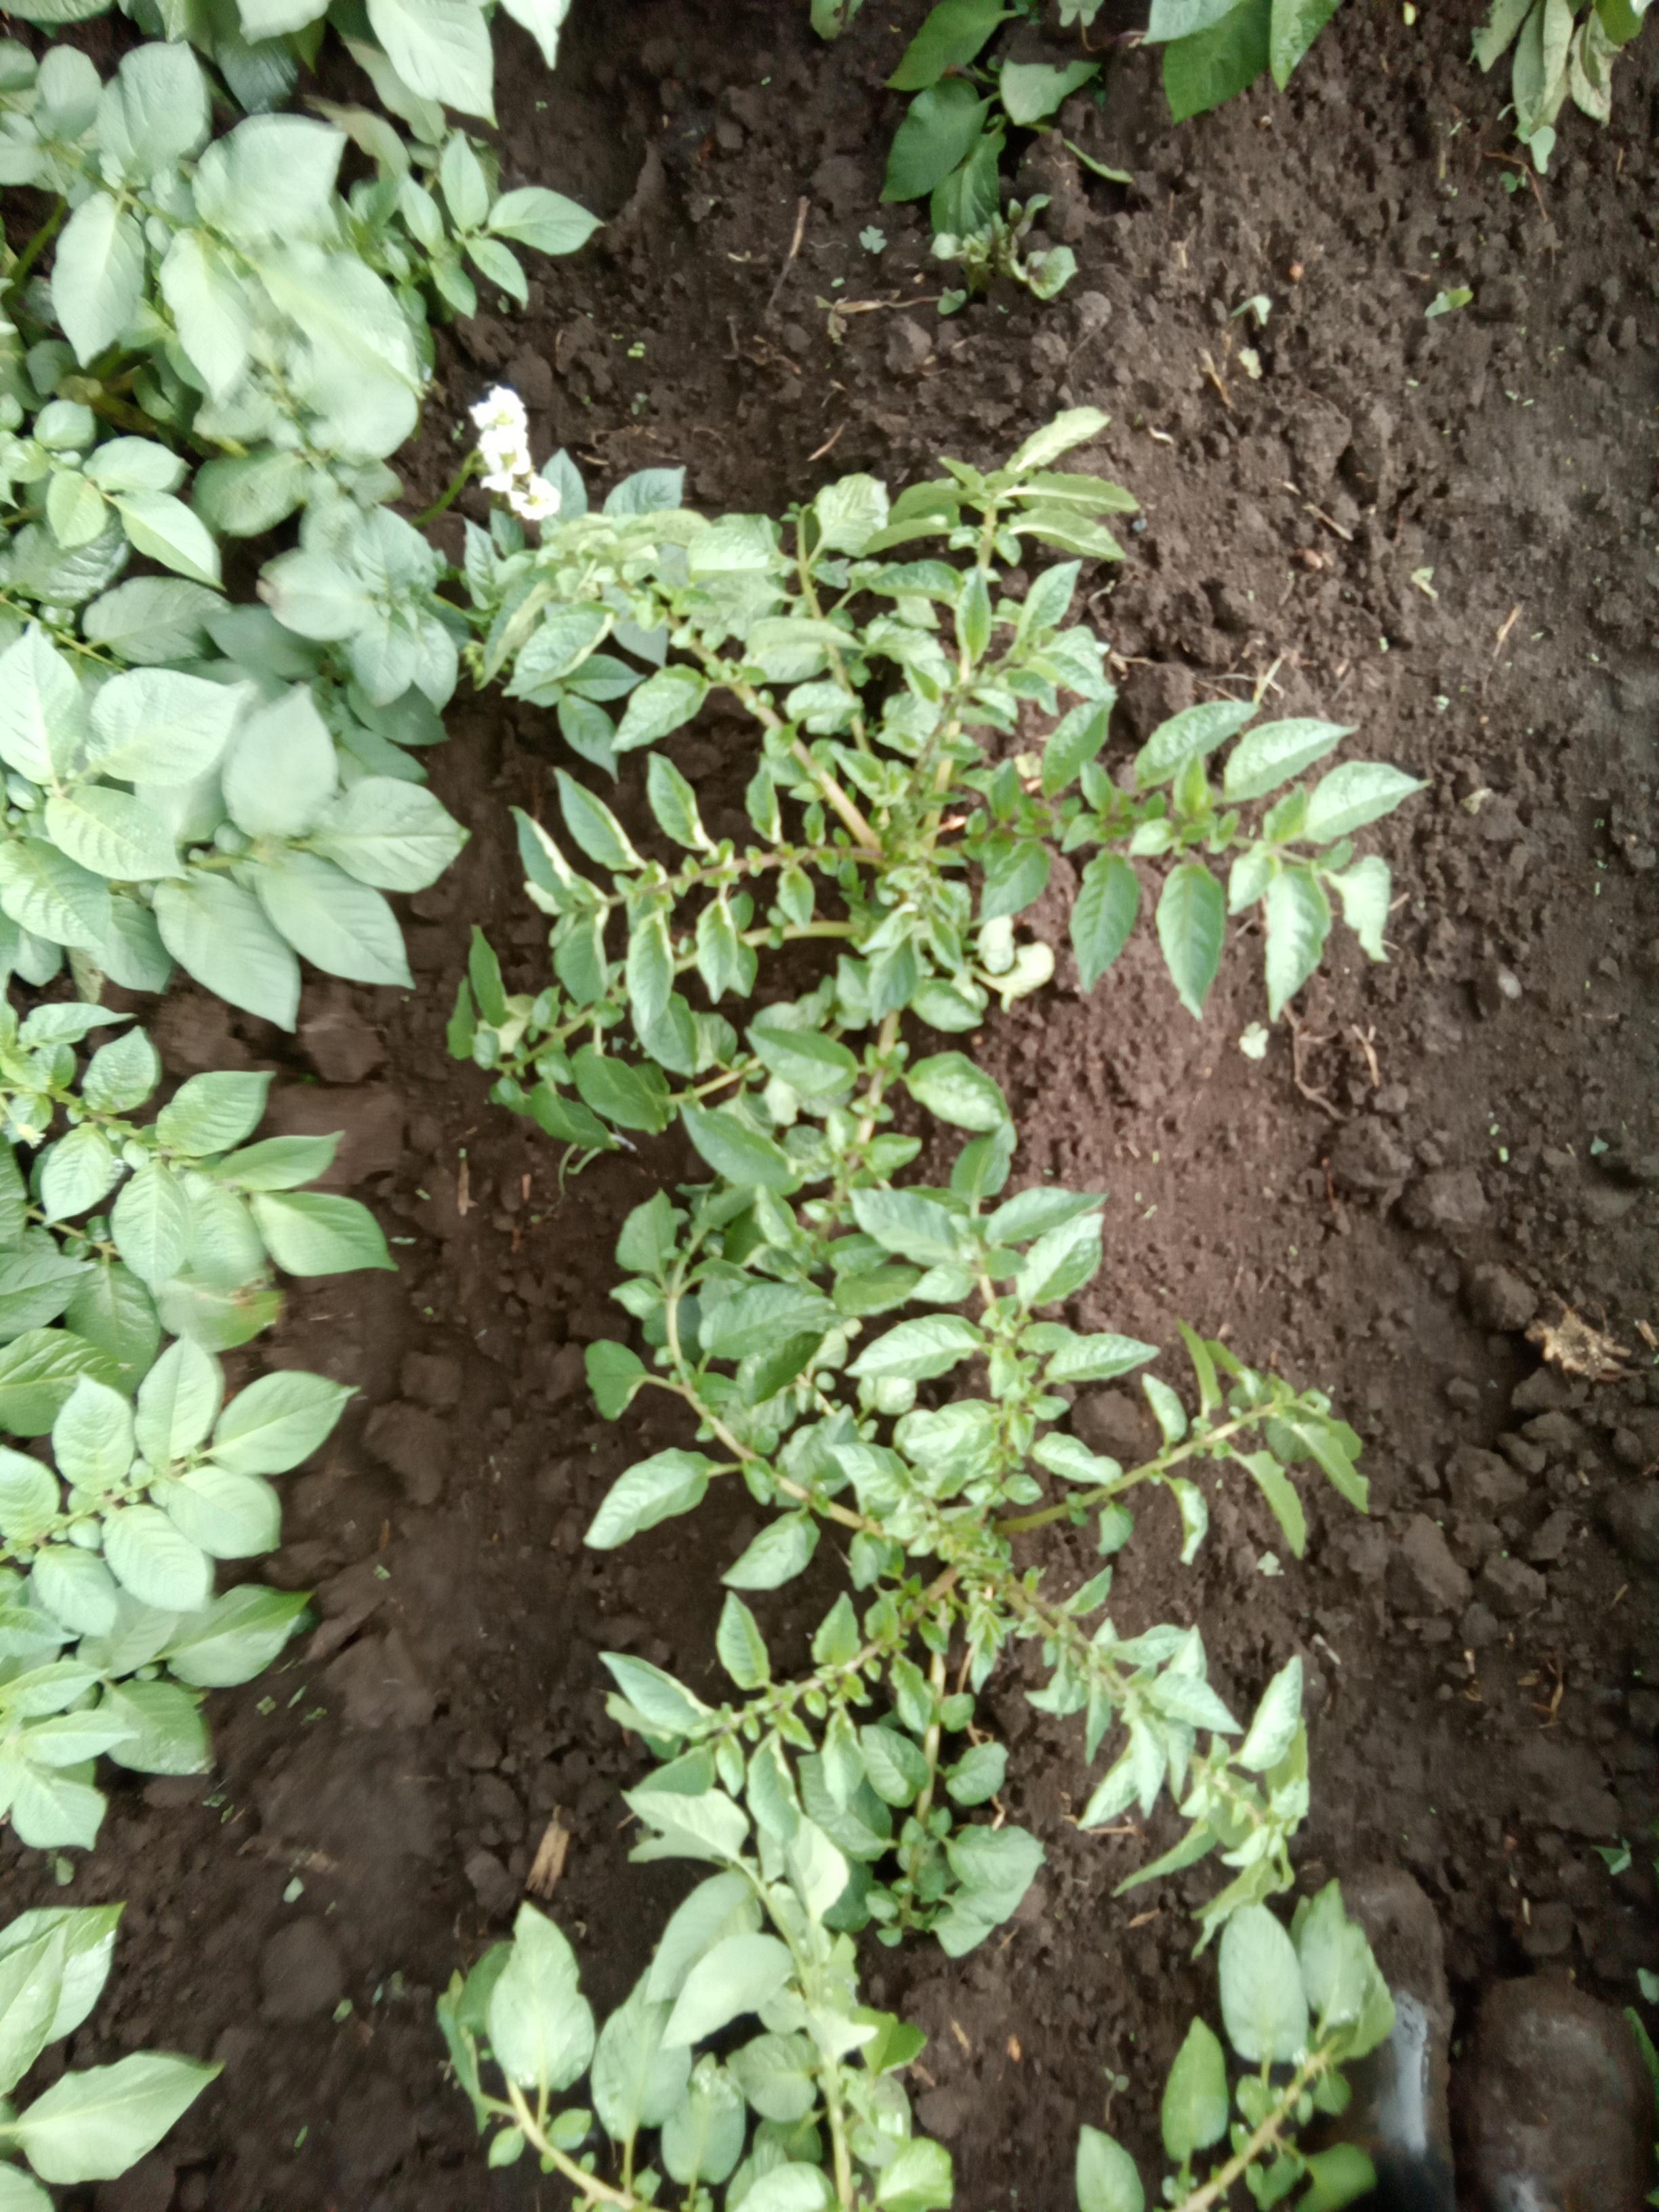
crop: potato
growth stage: vegetative
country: Kenya
